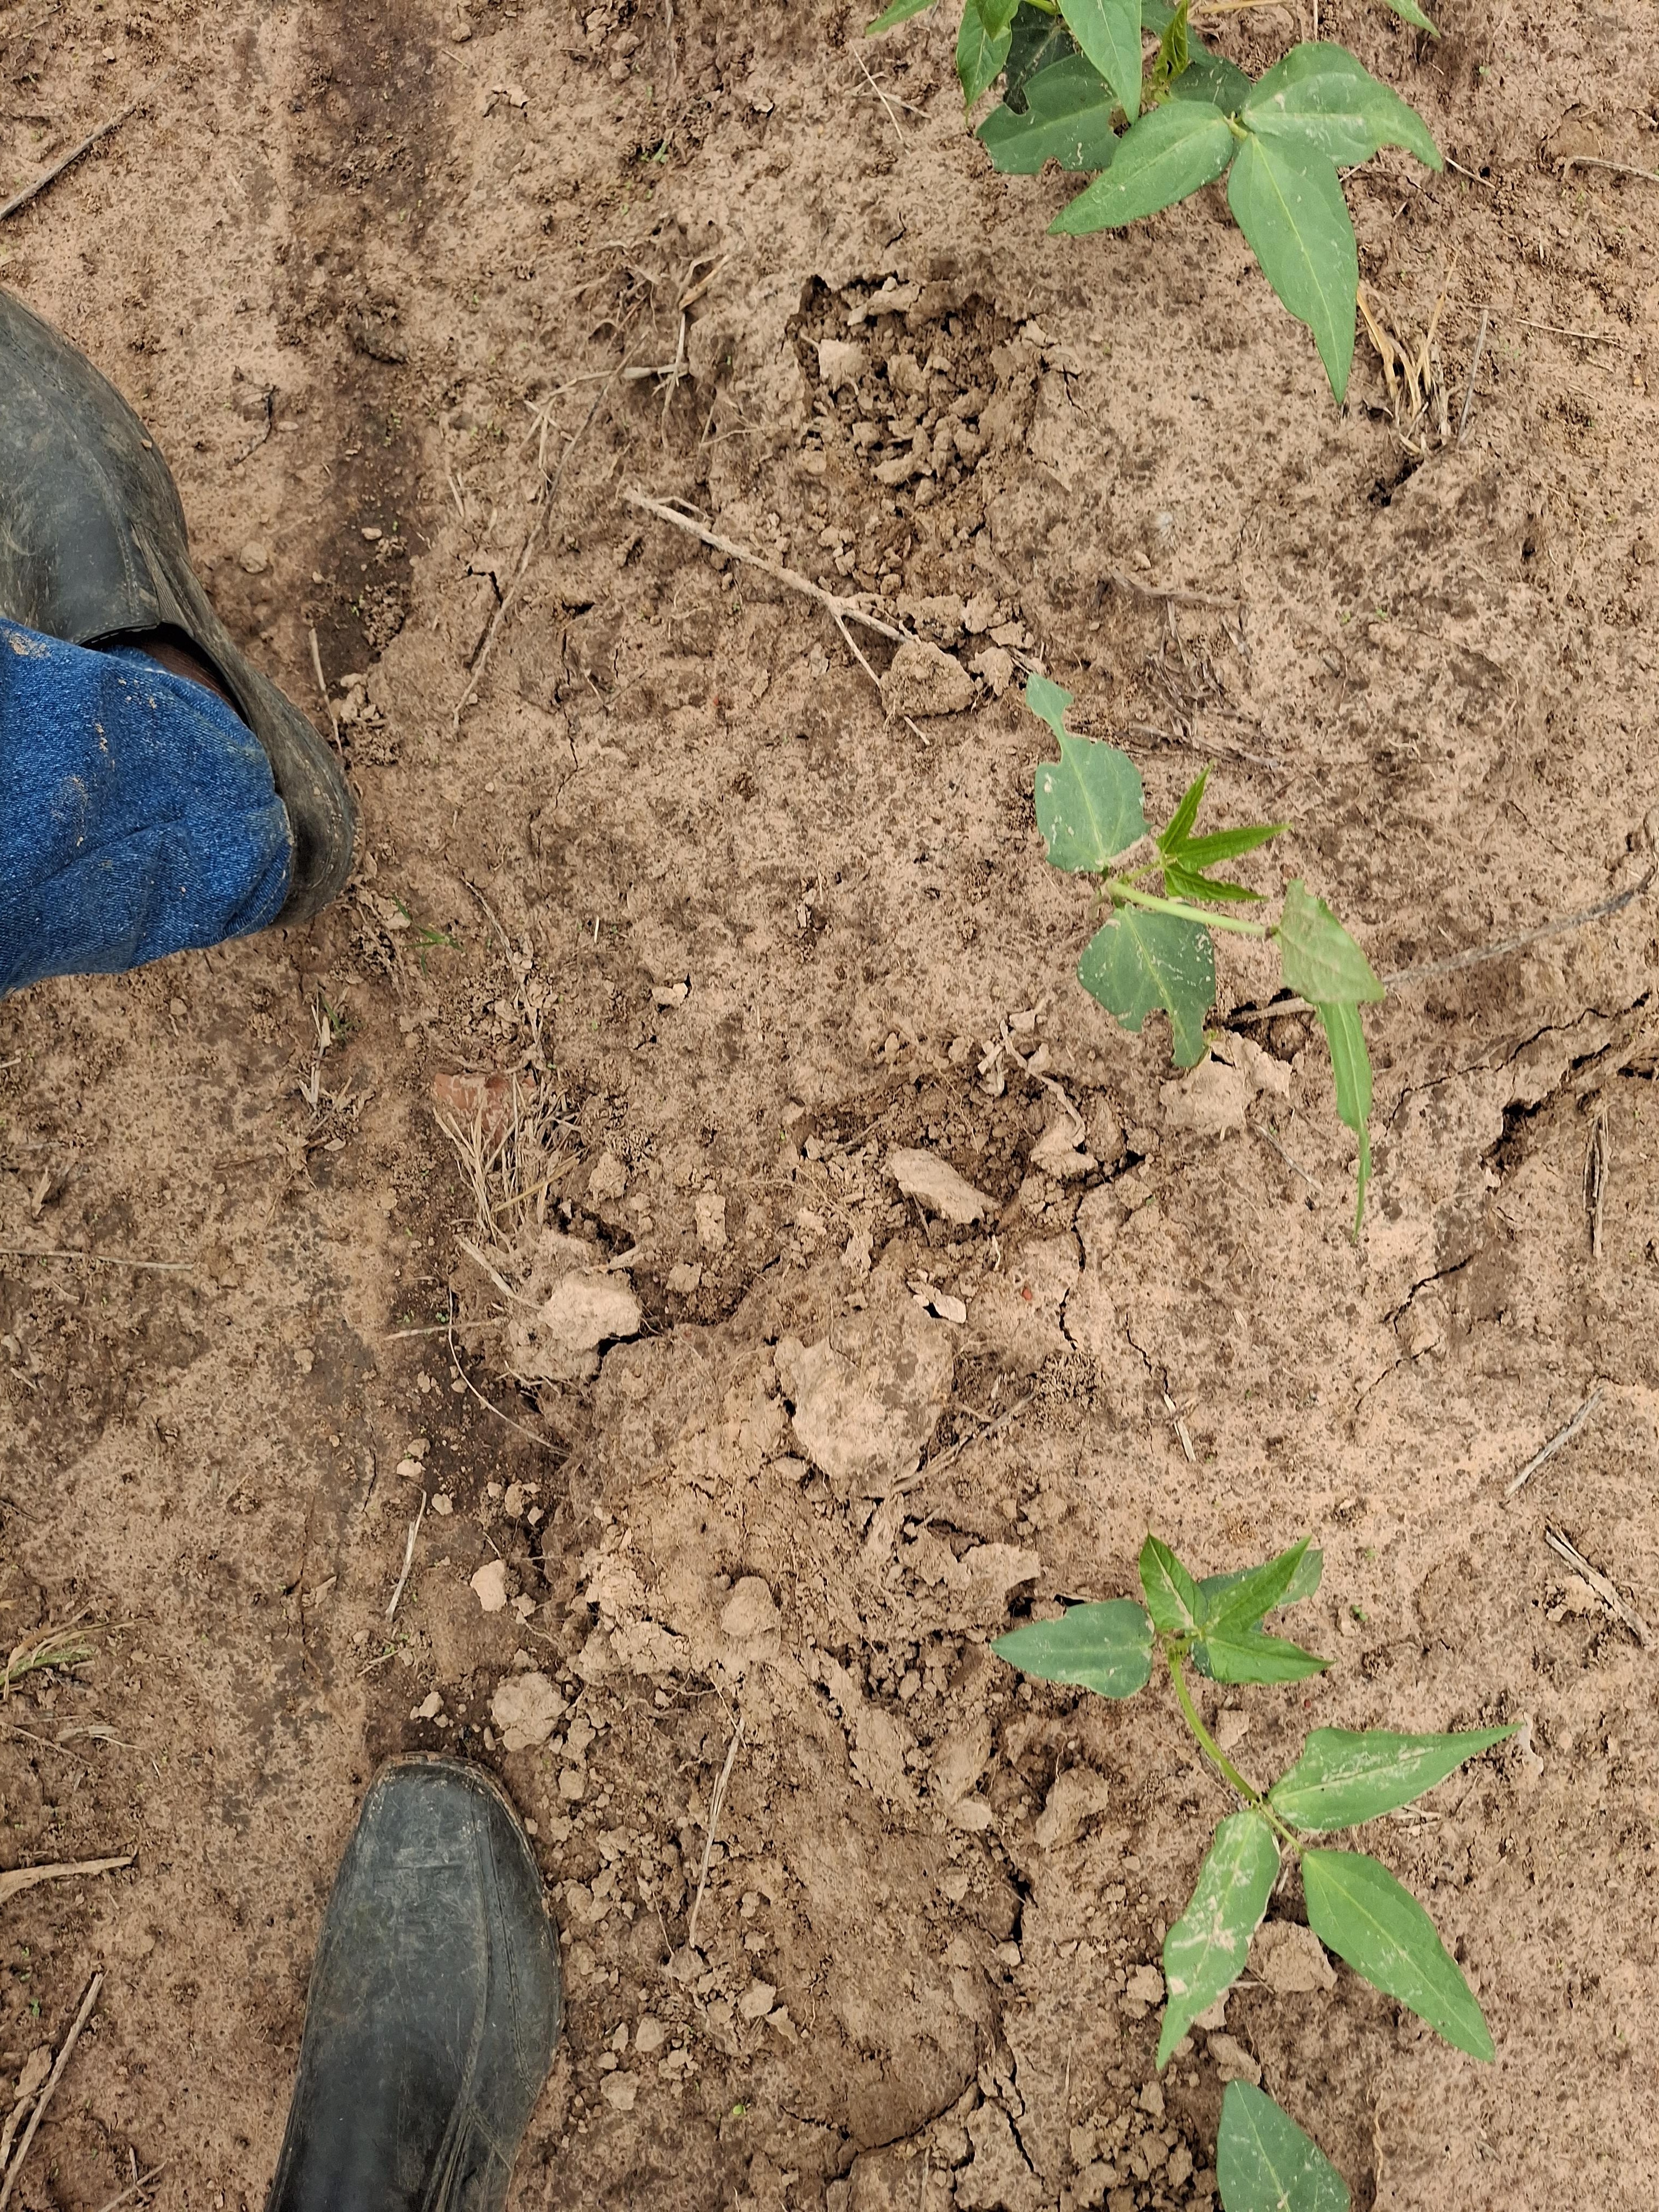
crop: cowpea
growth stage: emergence
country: Nigeria
